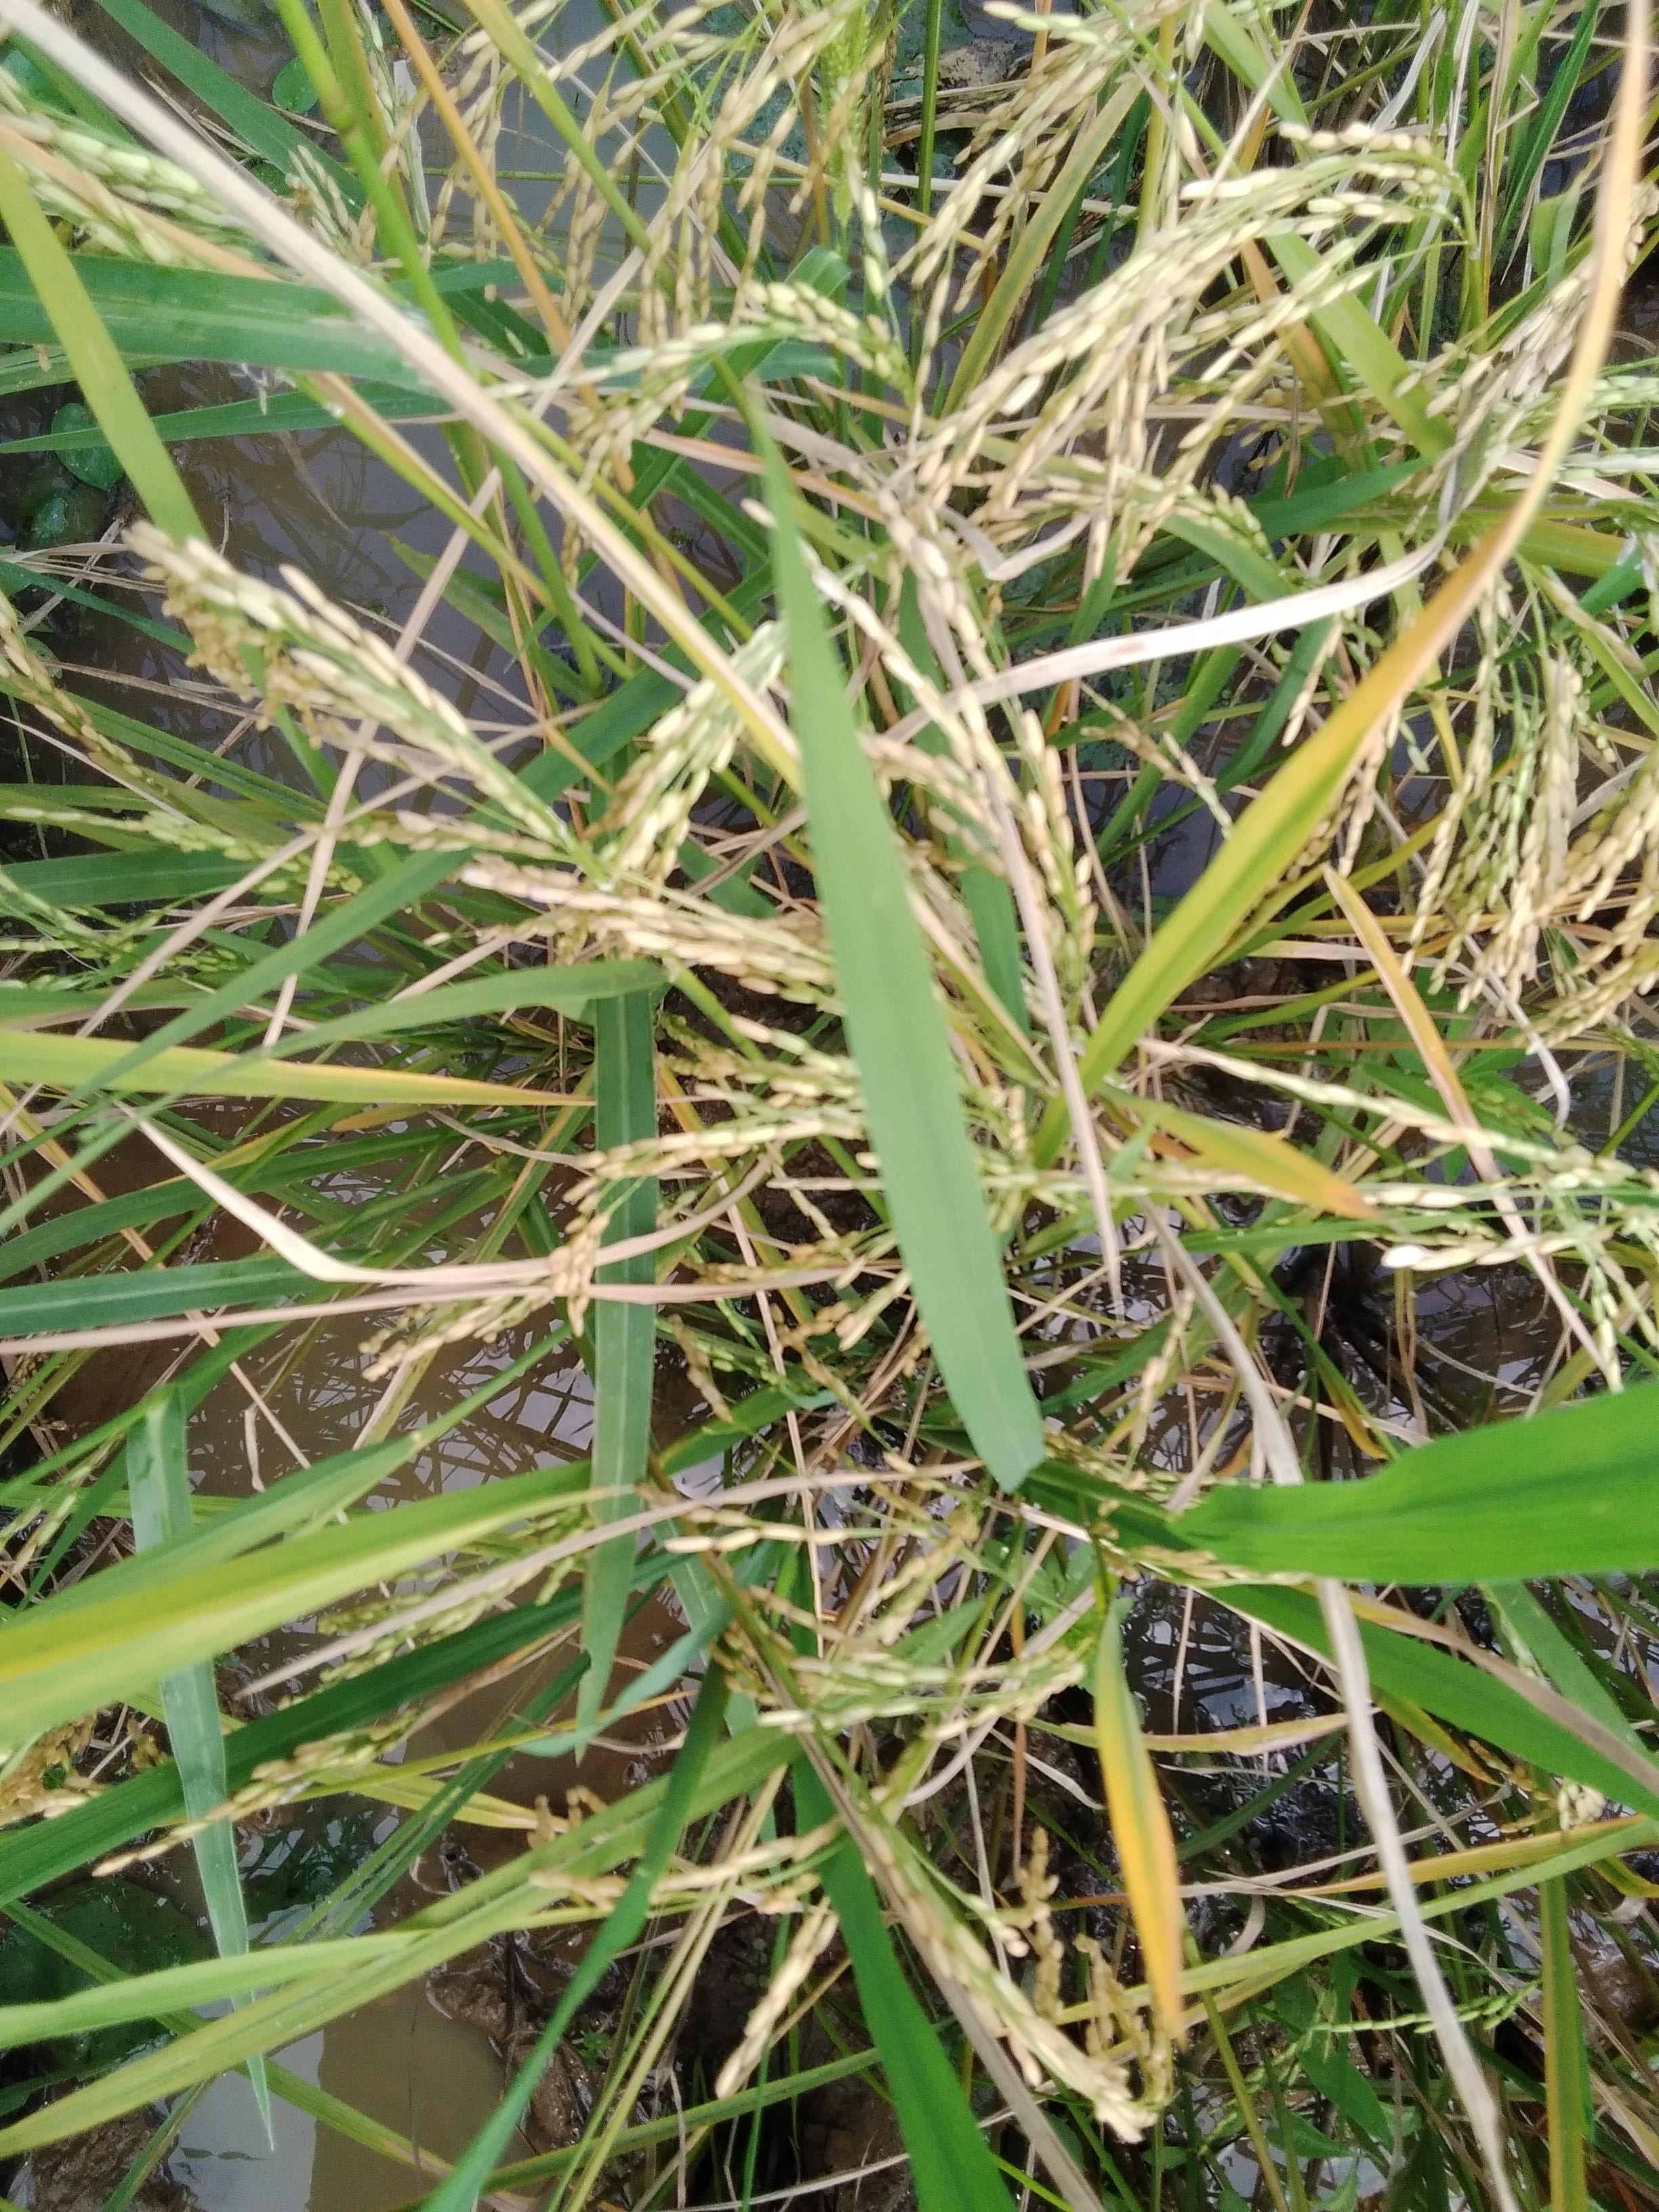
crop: rice
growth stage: ripening
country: Nigeria
